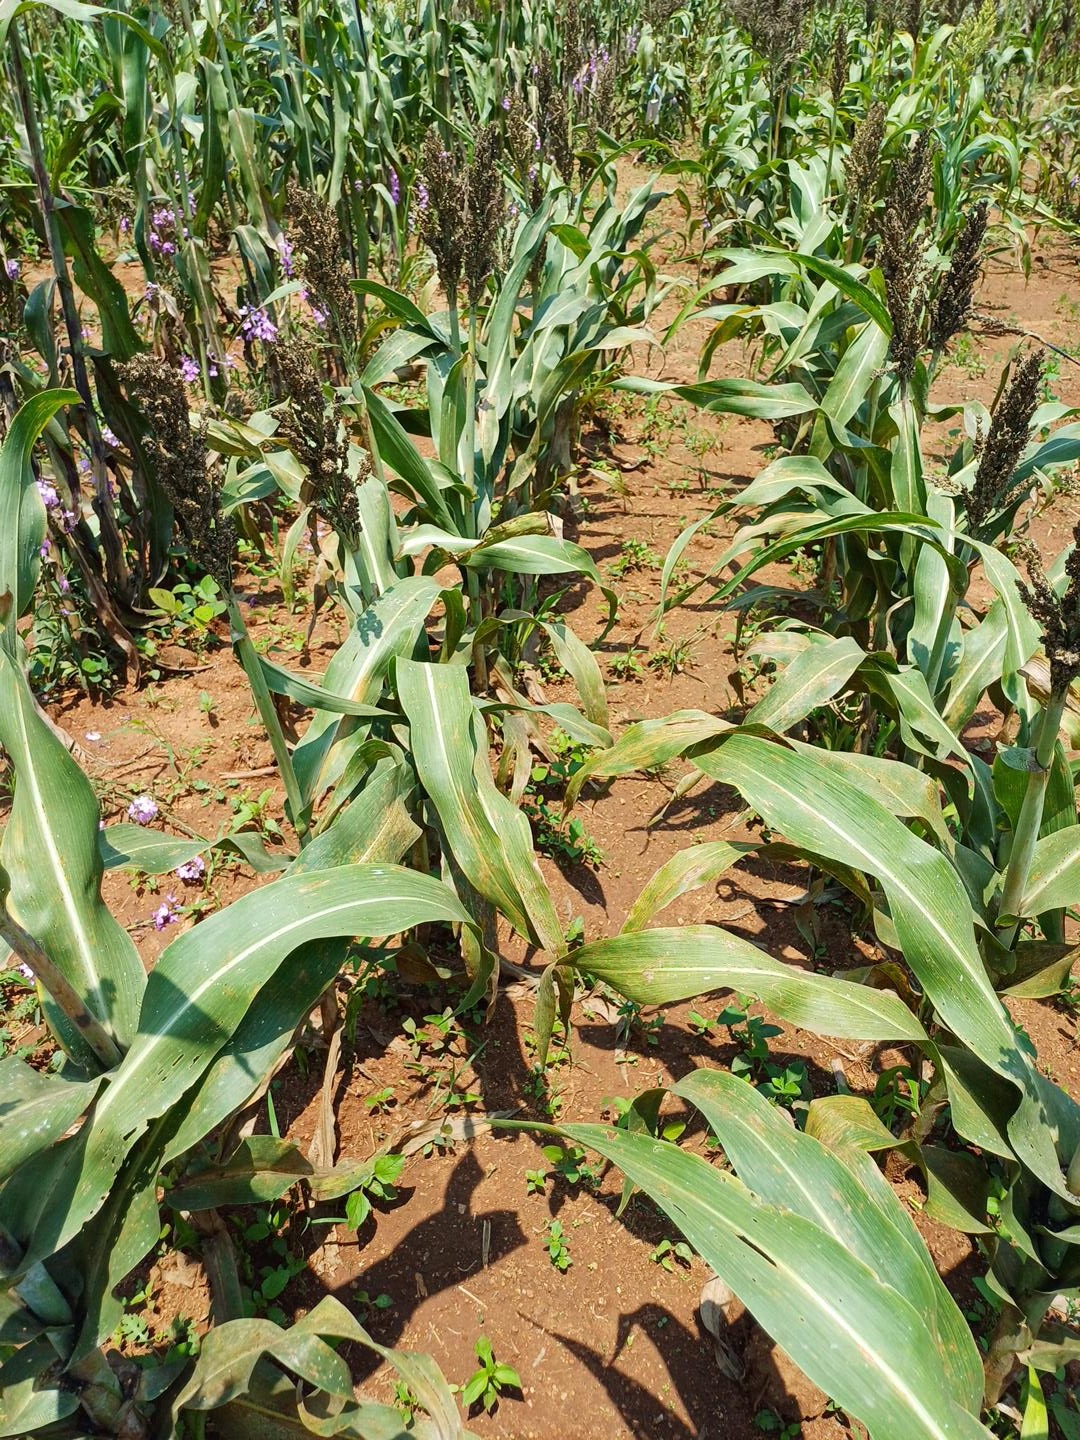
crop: sorghum
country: Kenya
